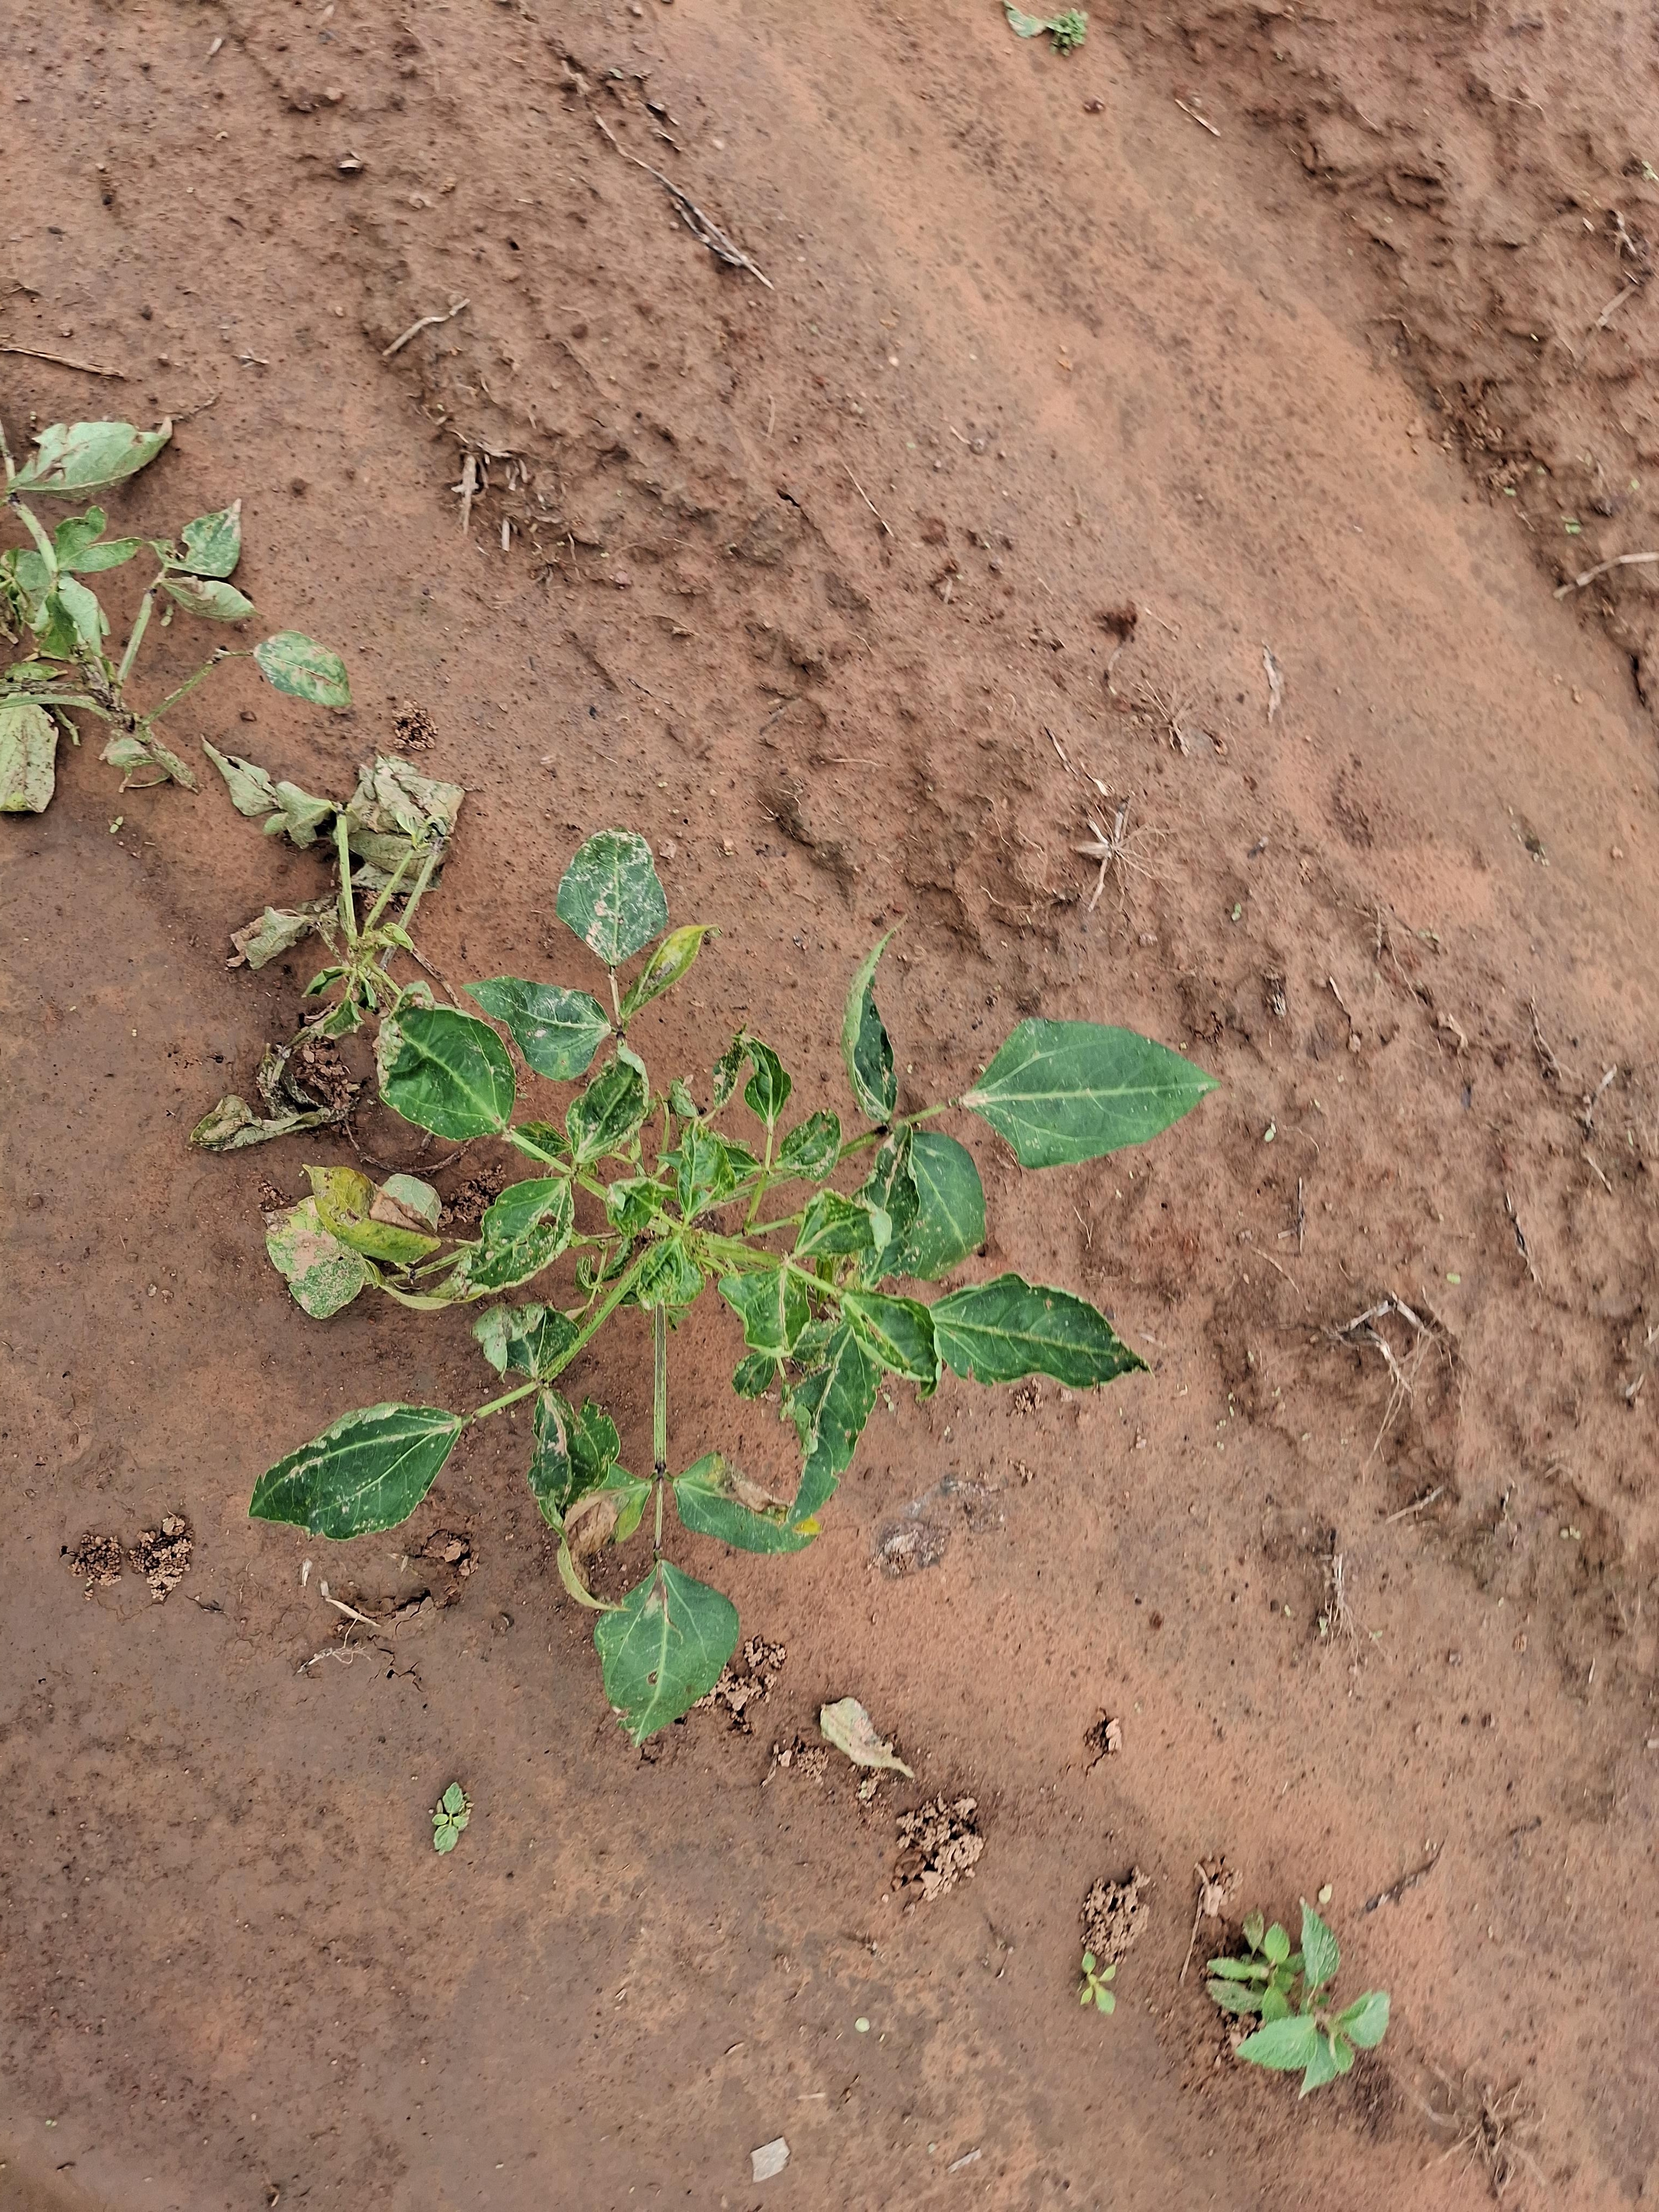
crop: cowpea
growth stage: vegetative
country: Nigeria
